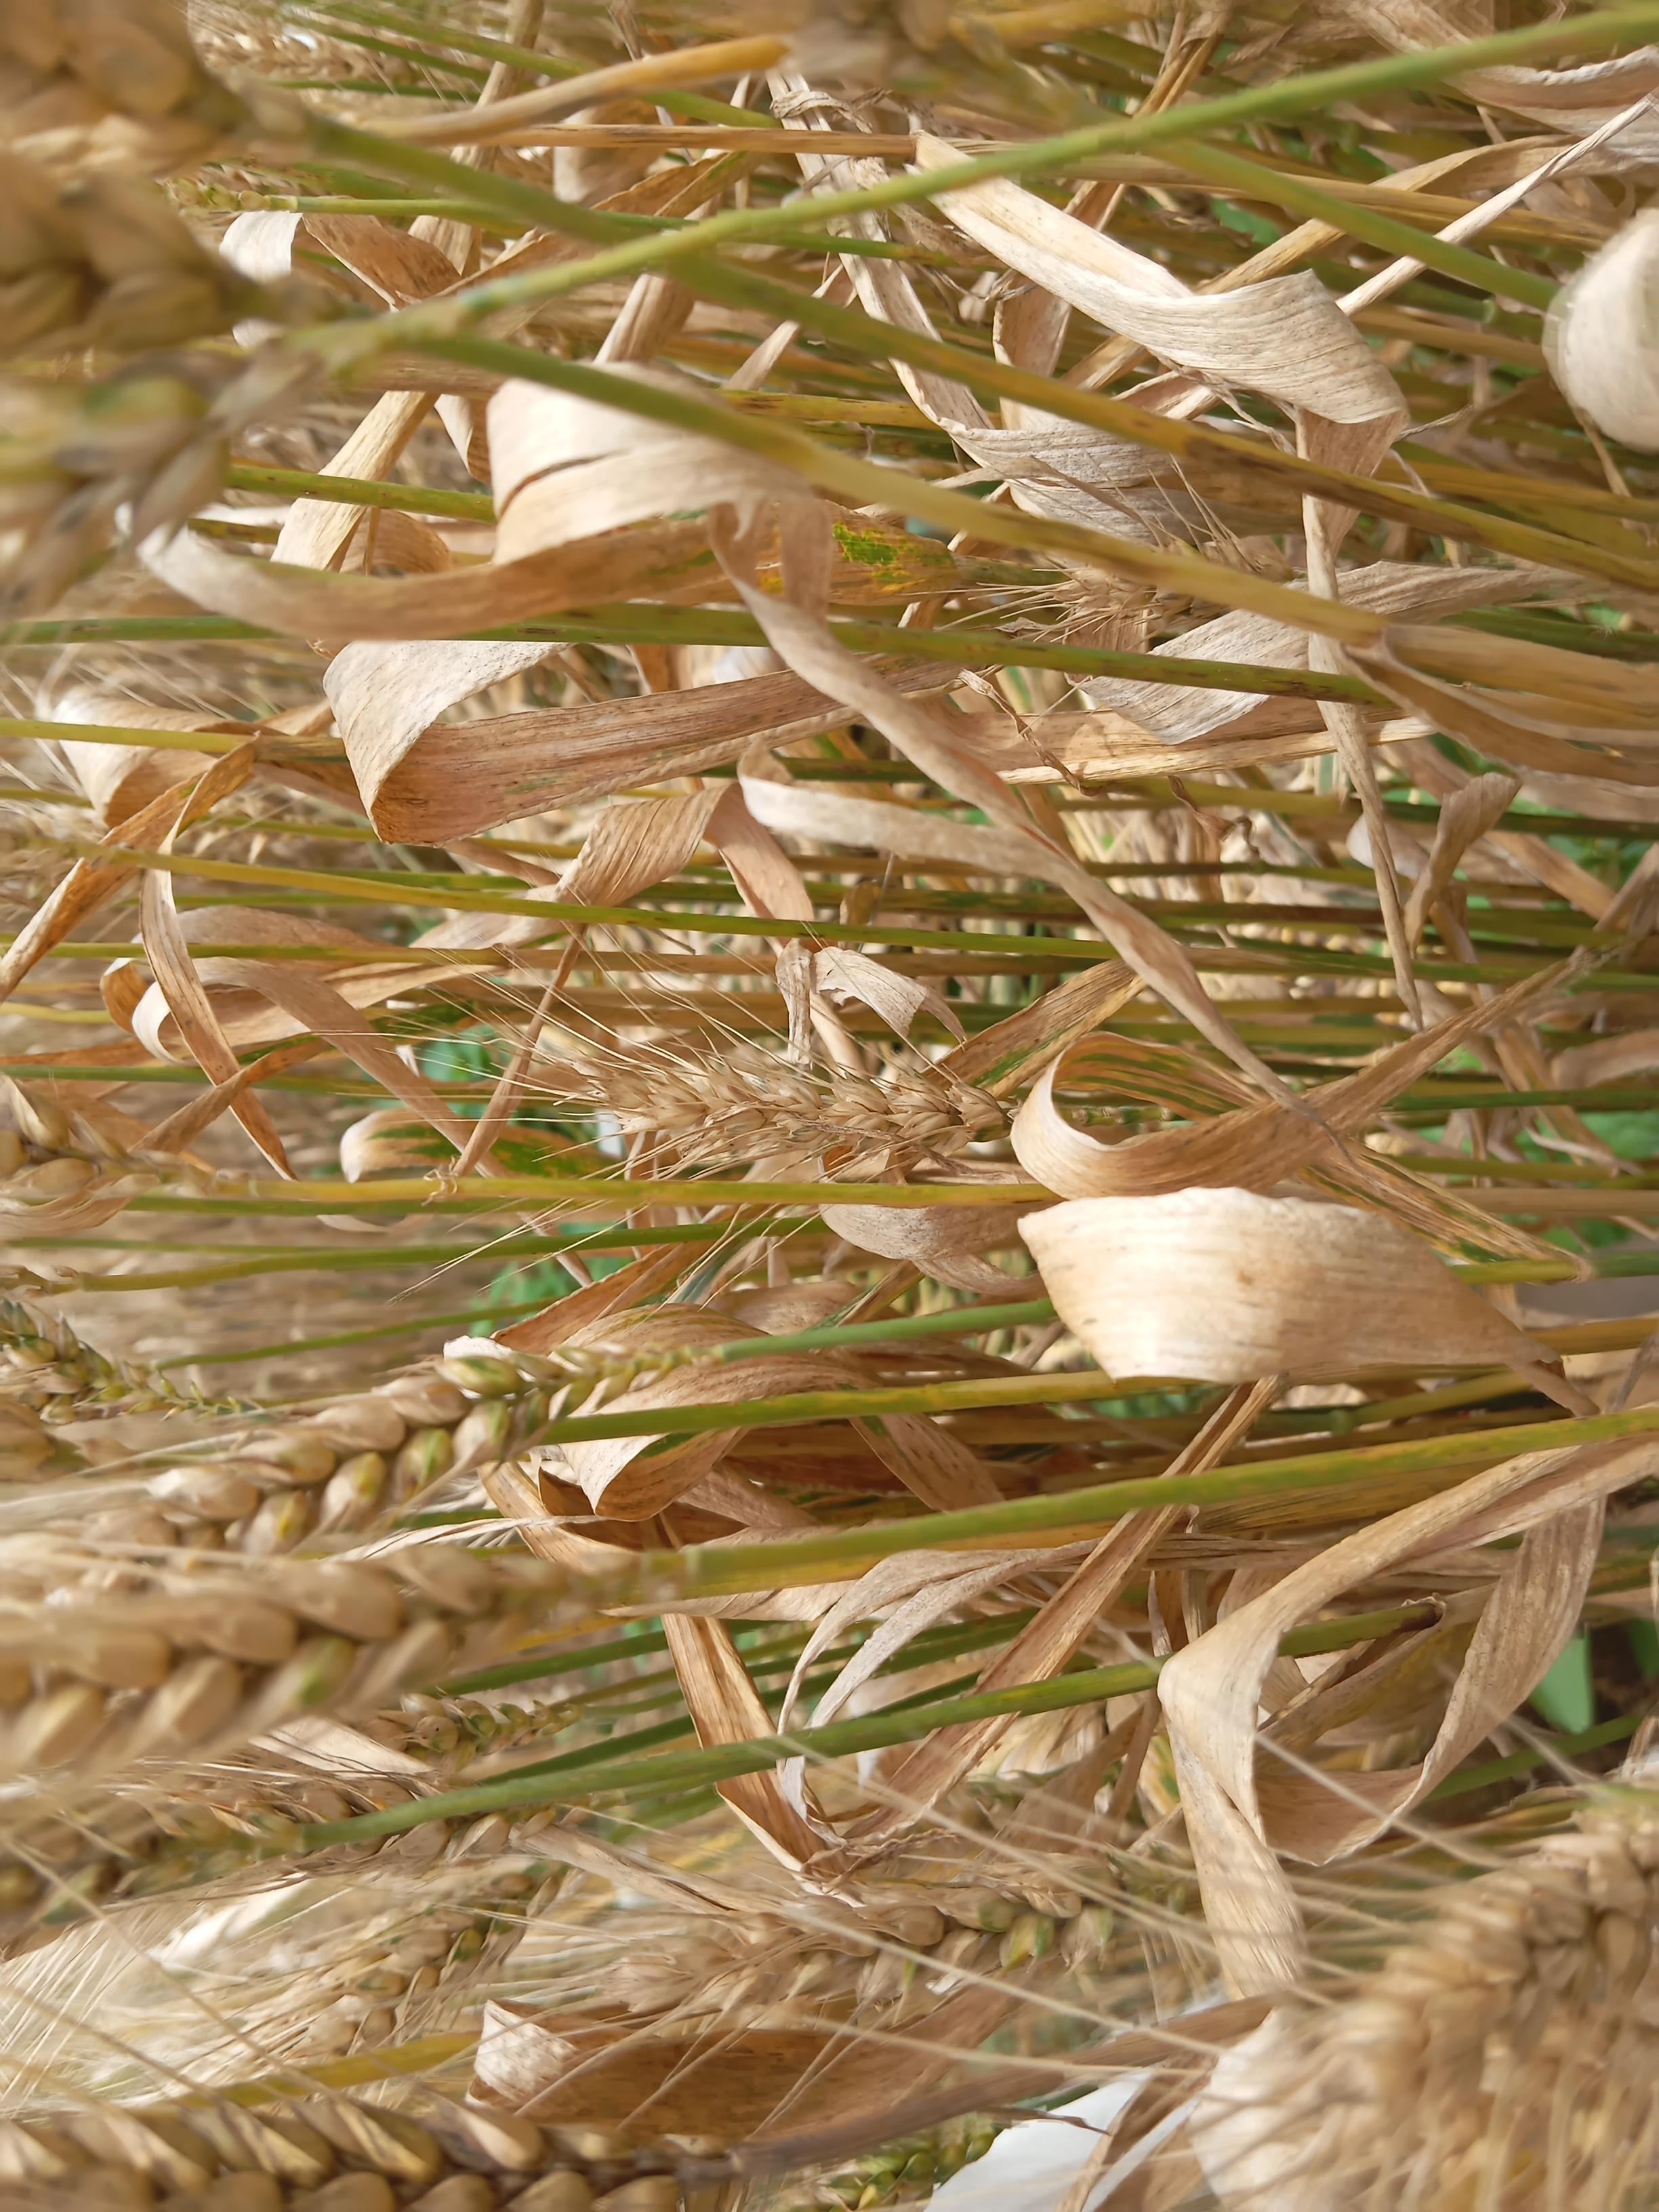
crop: wheat
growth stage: maturity
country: Kenya
